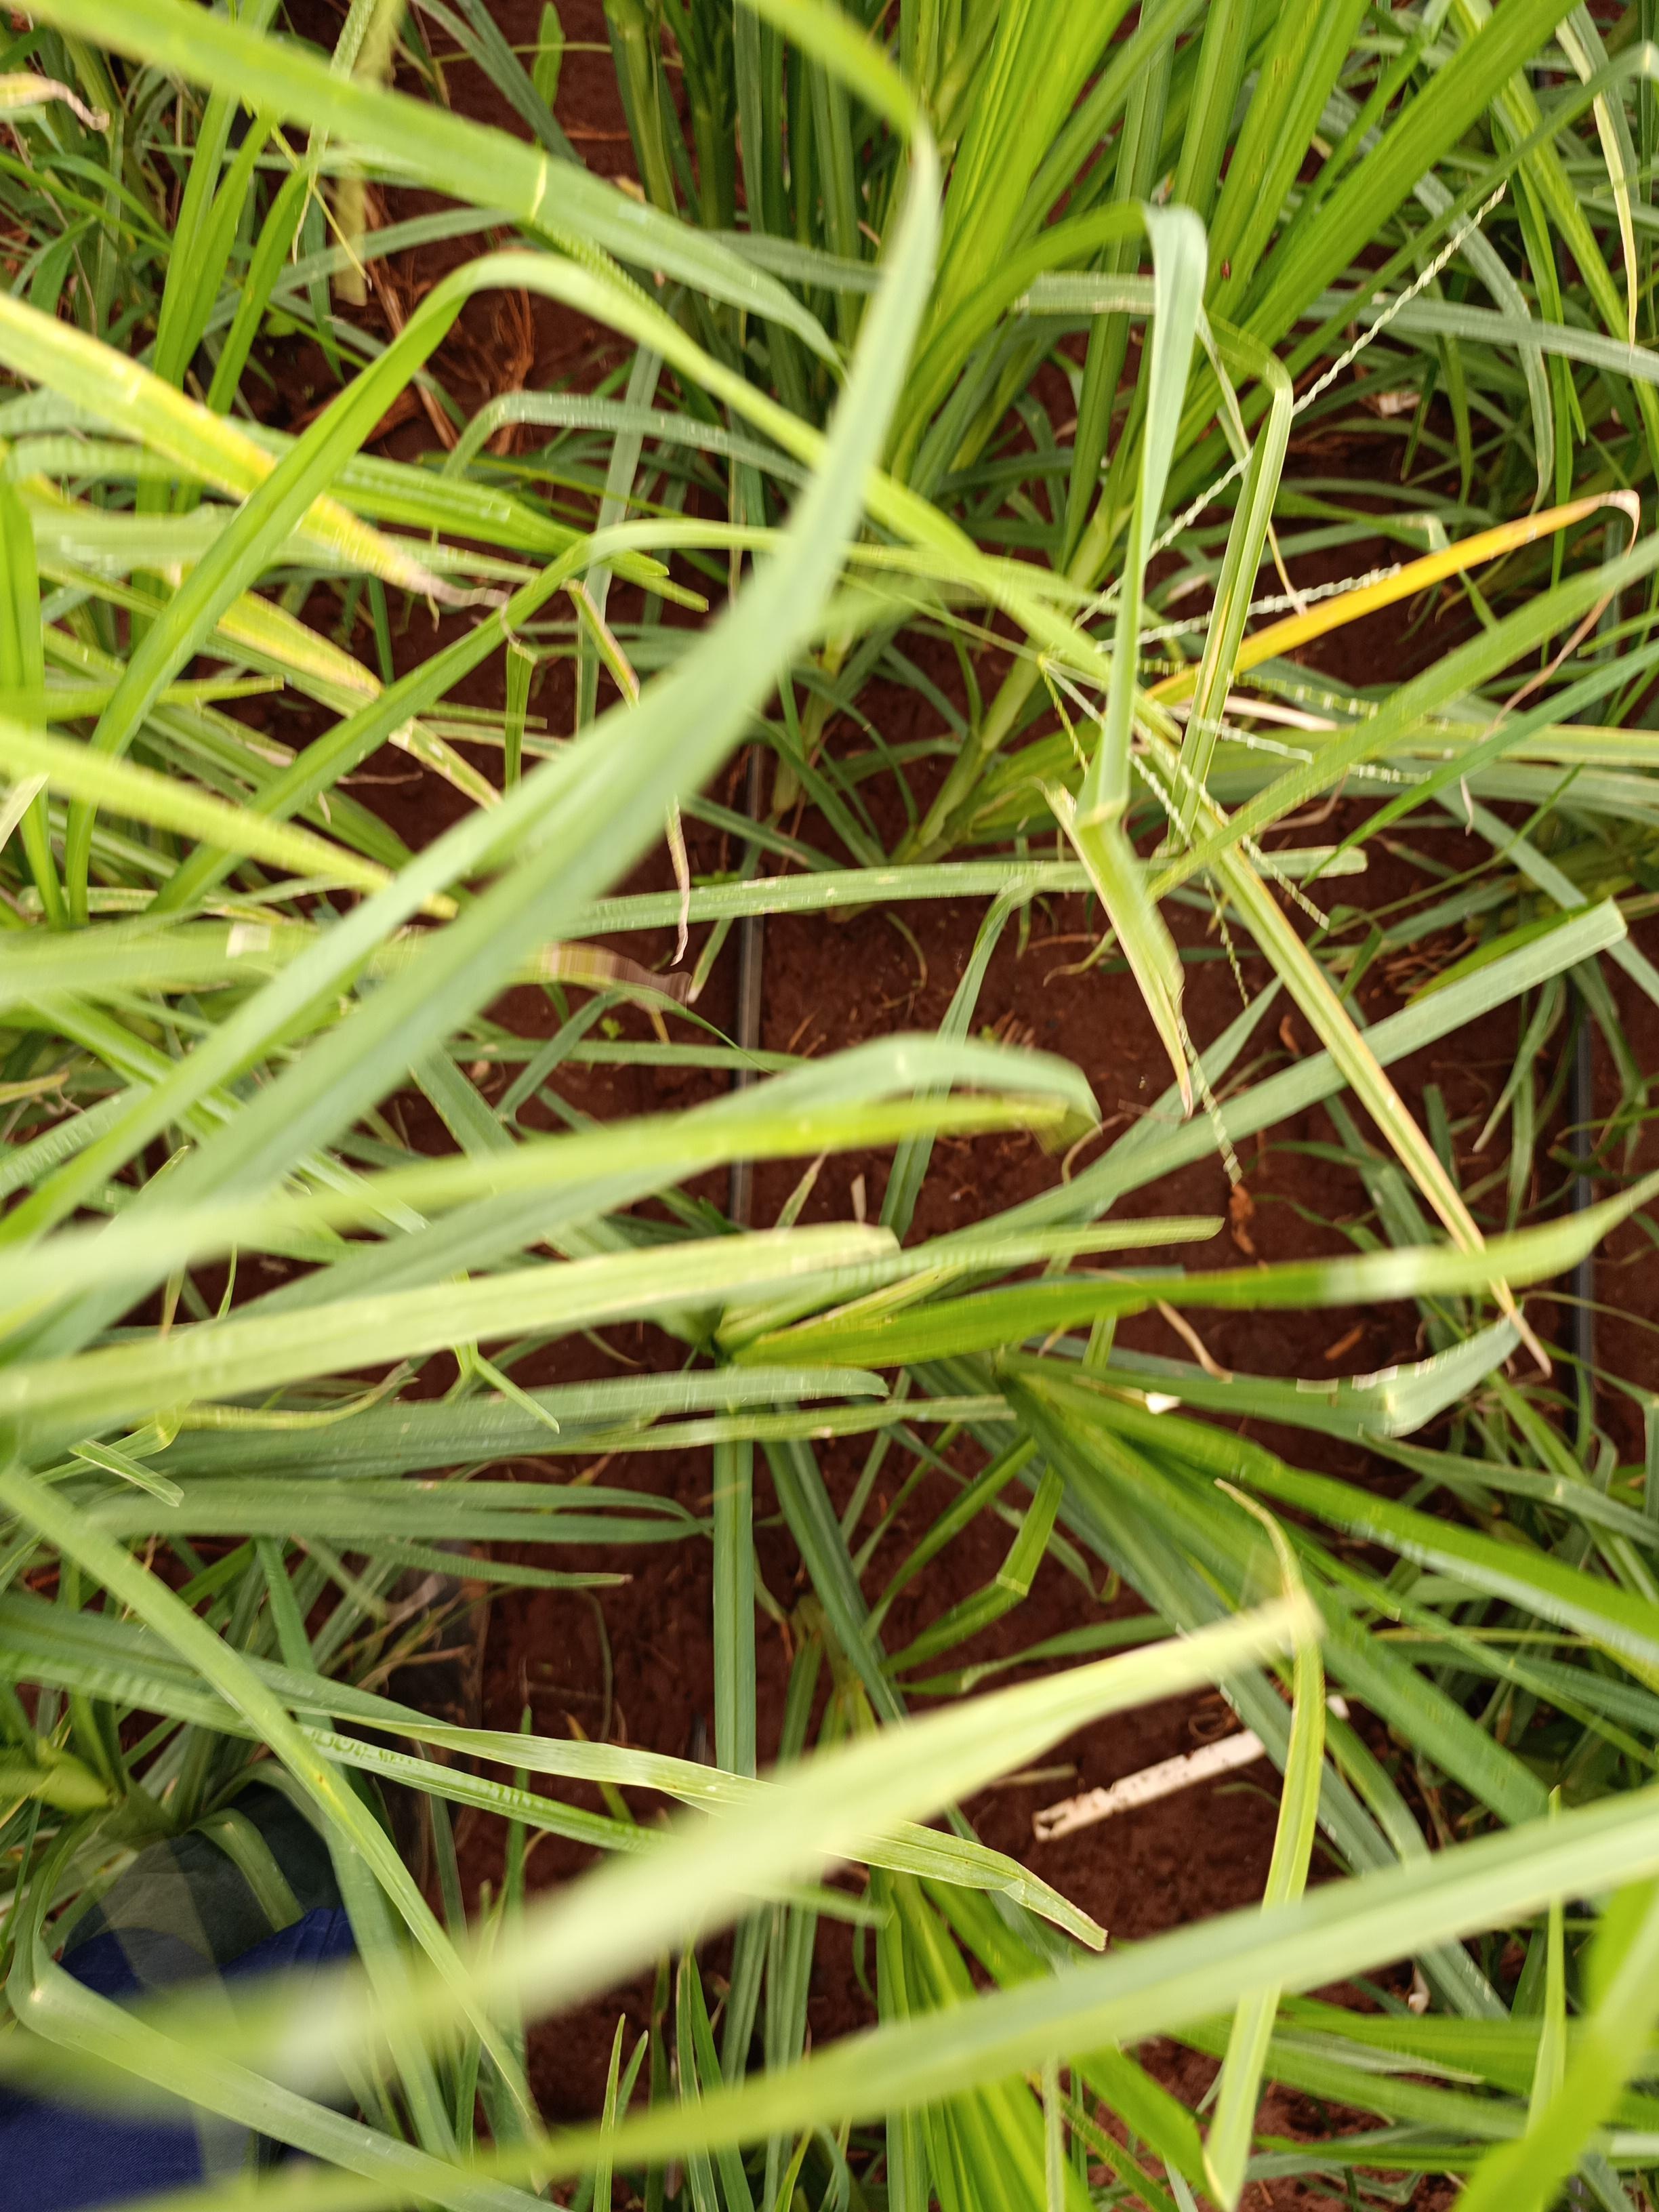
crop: finger millet
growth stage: heading tuber
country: Kenya
